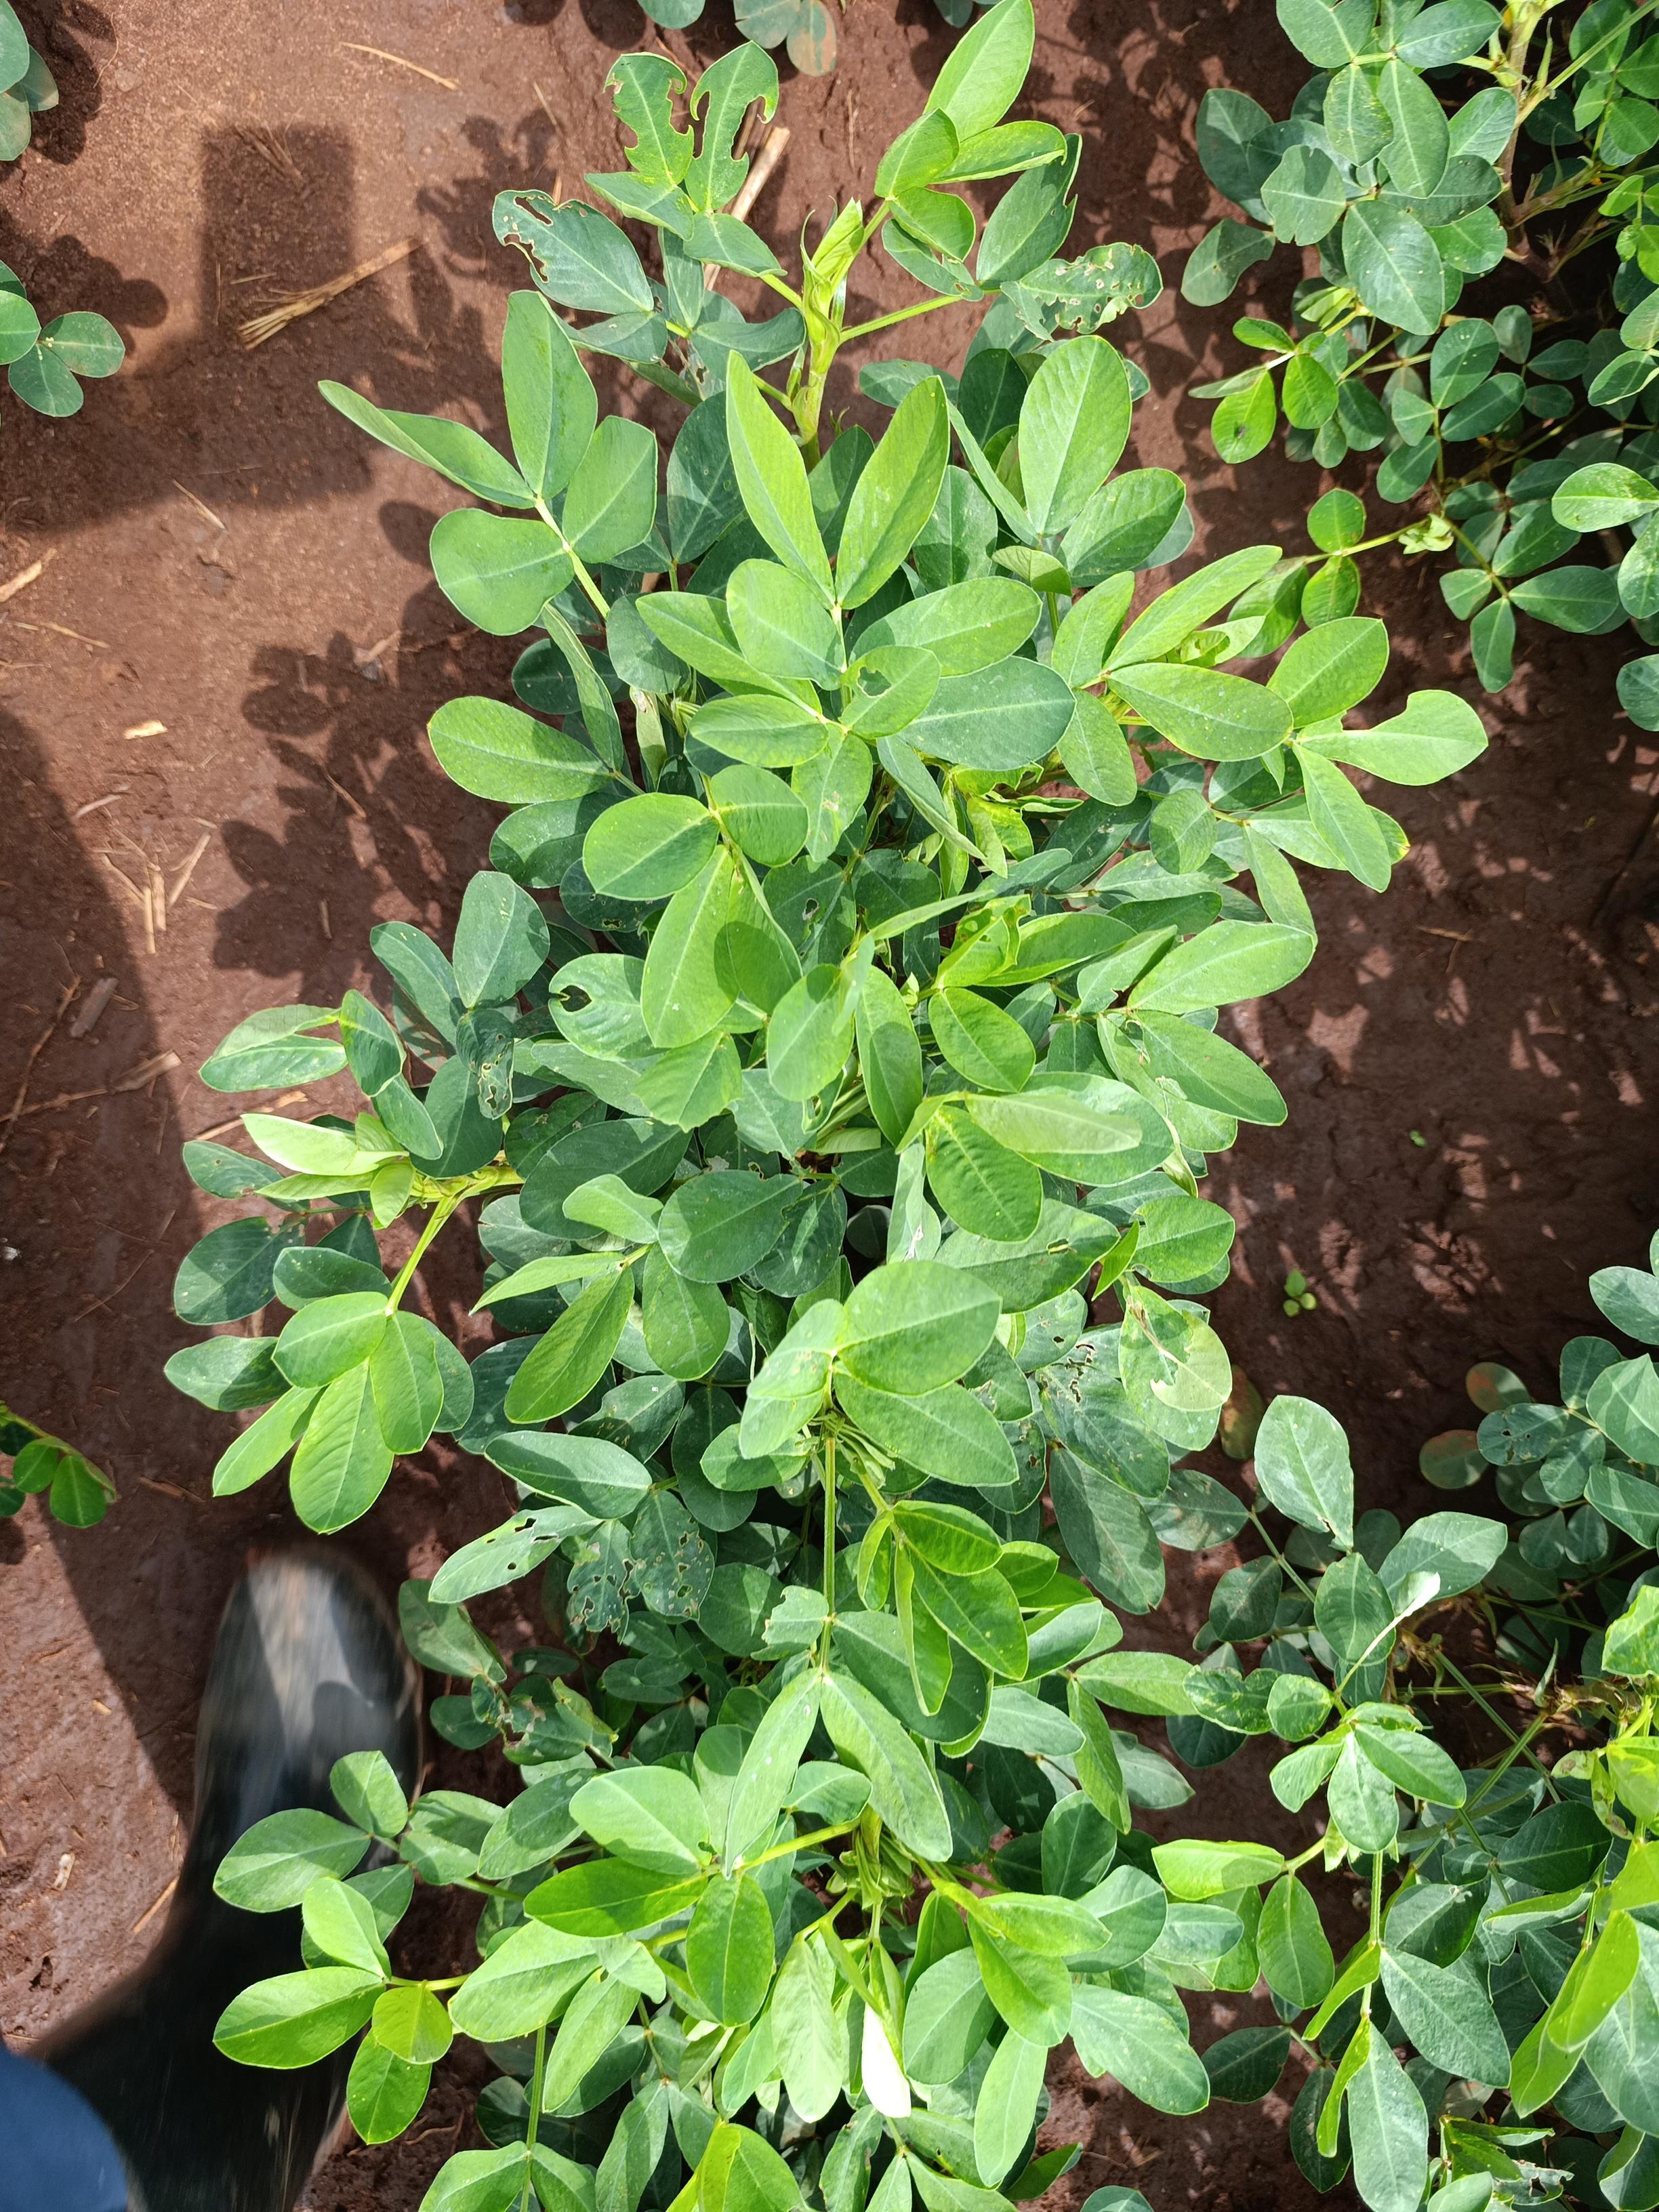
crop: groundnut
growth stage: flowering
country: Kenya
